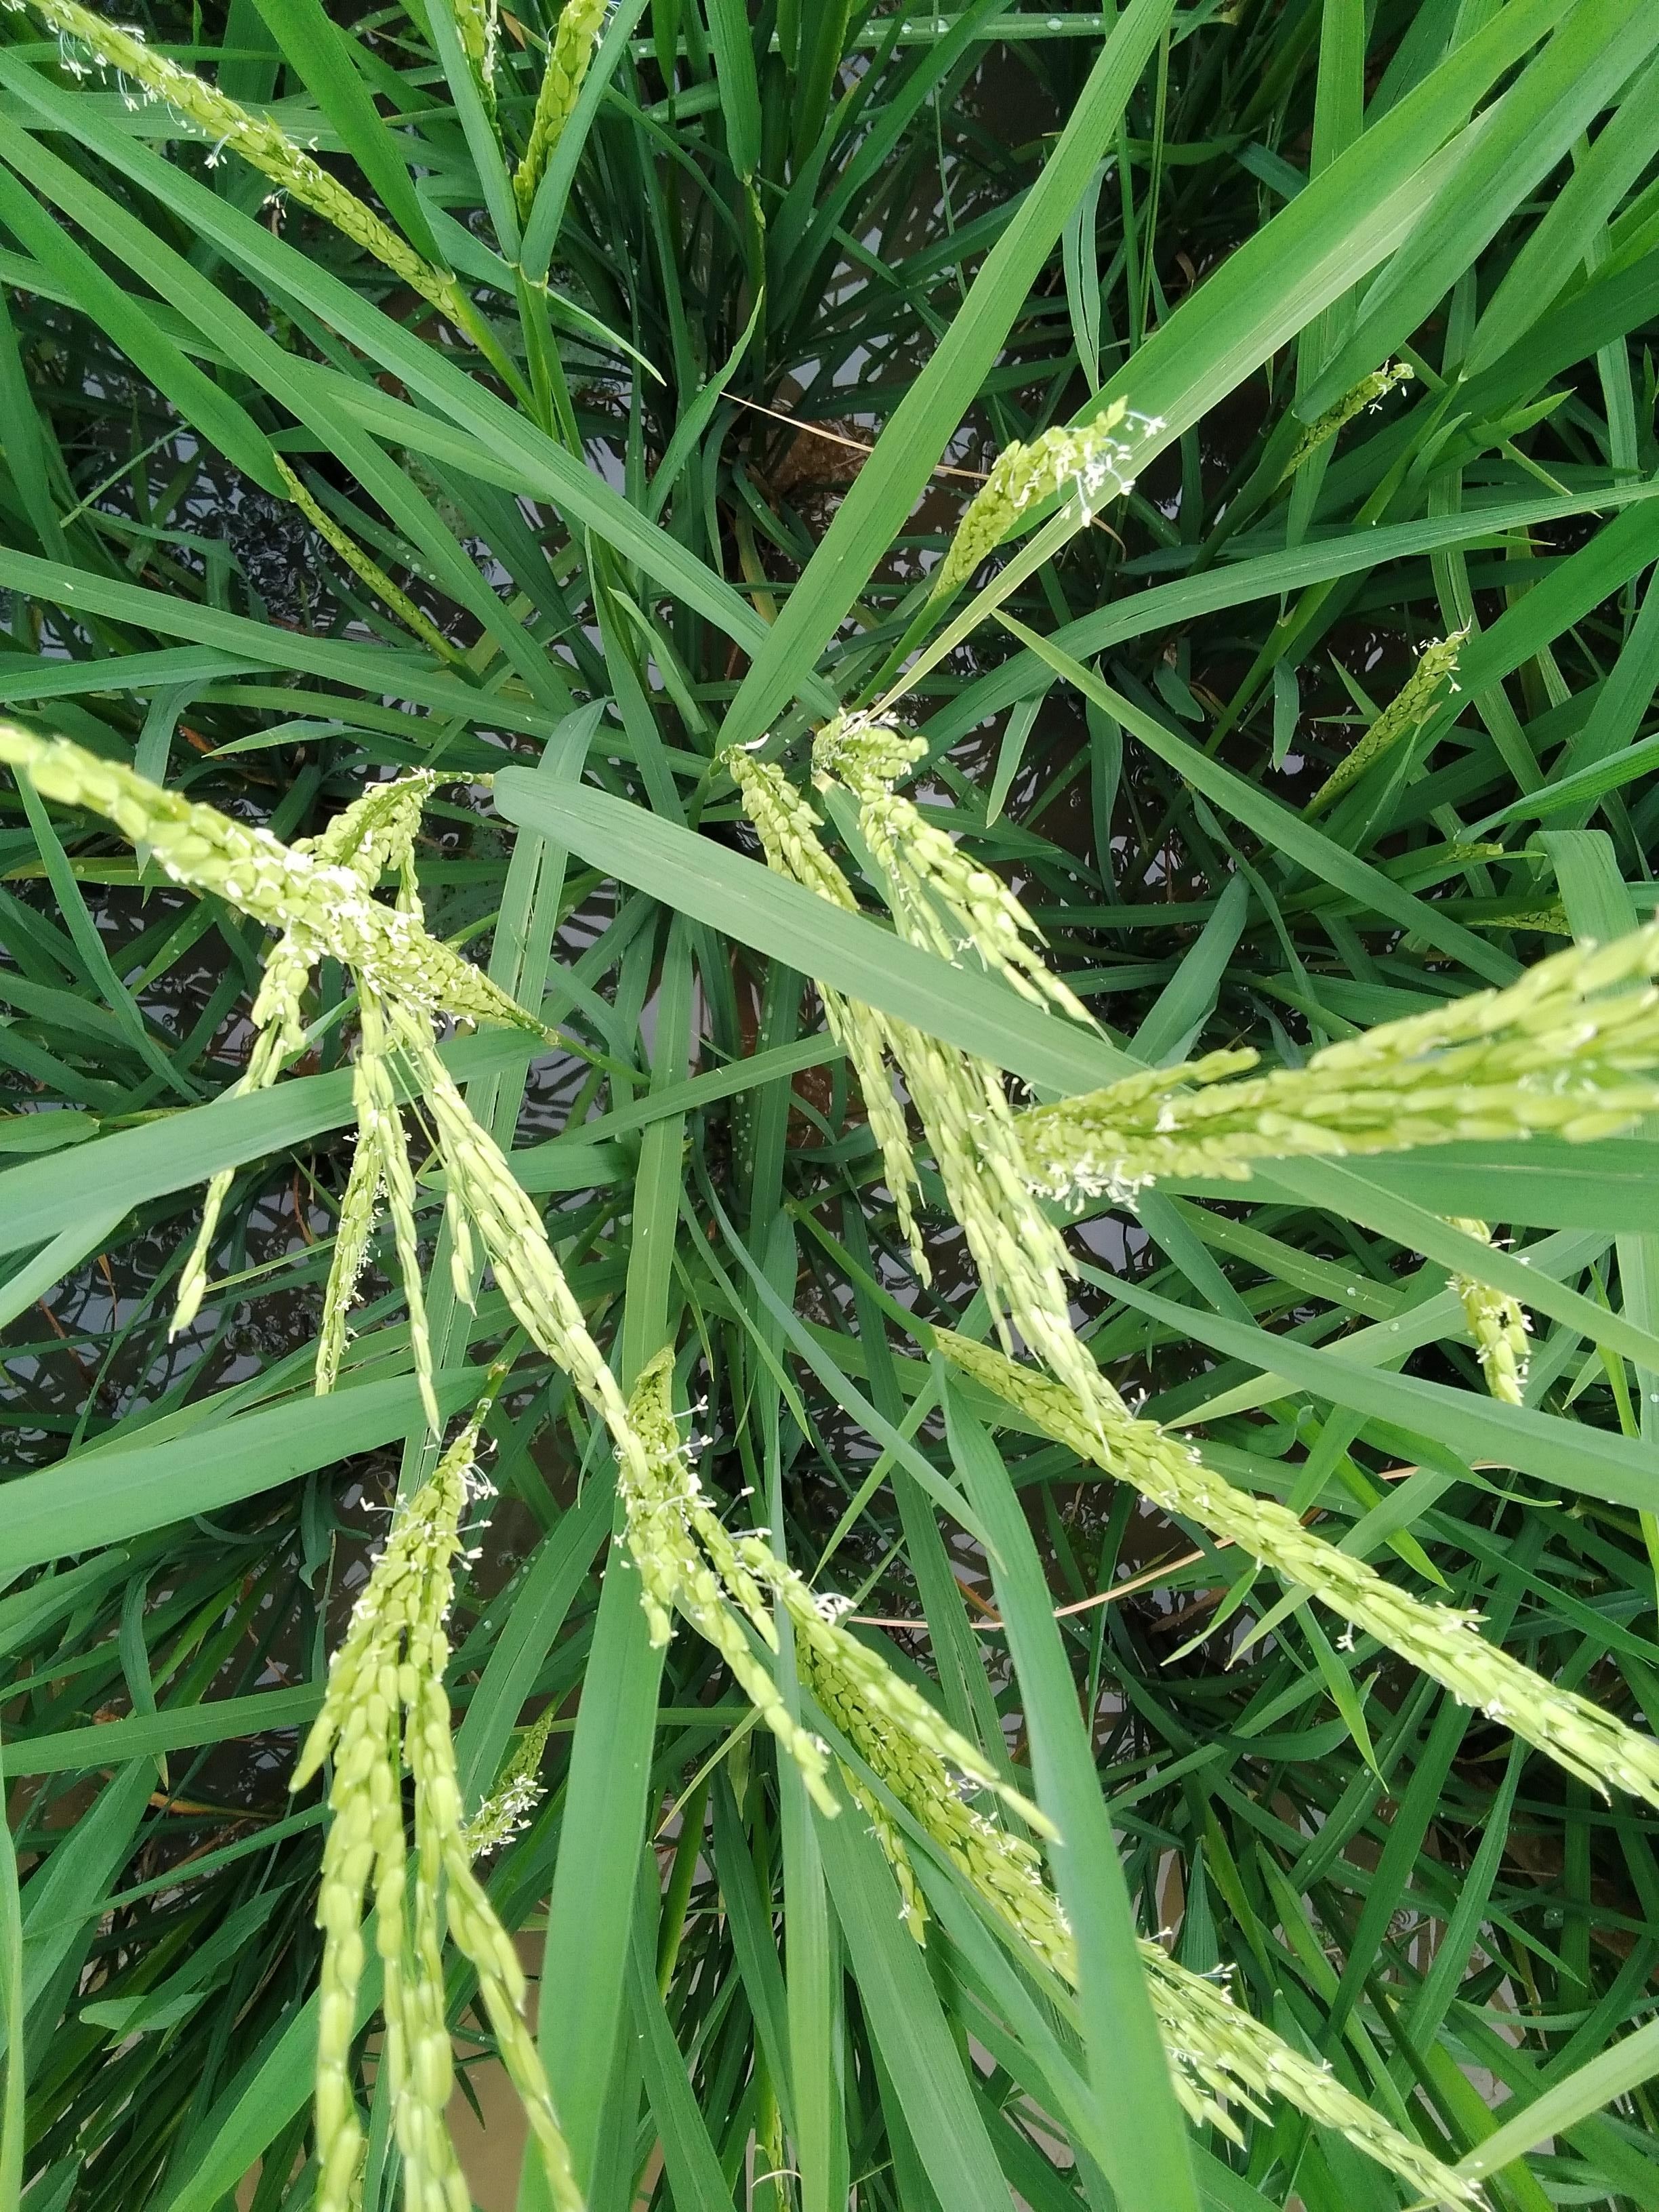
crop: rice
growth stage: flowering
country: Nigeria
